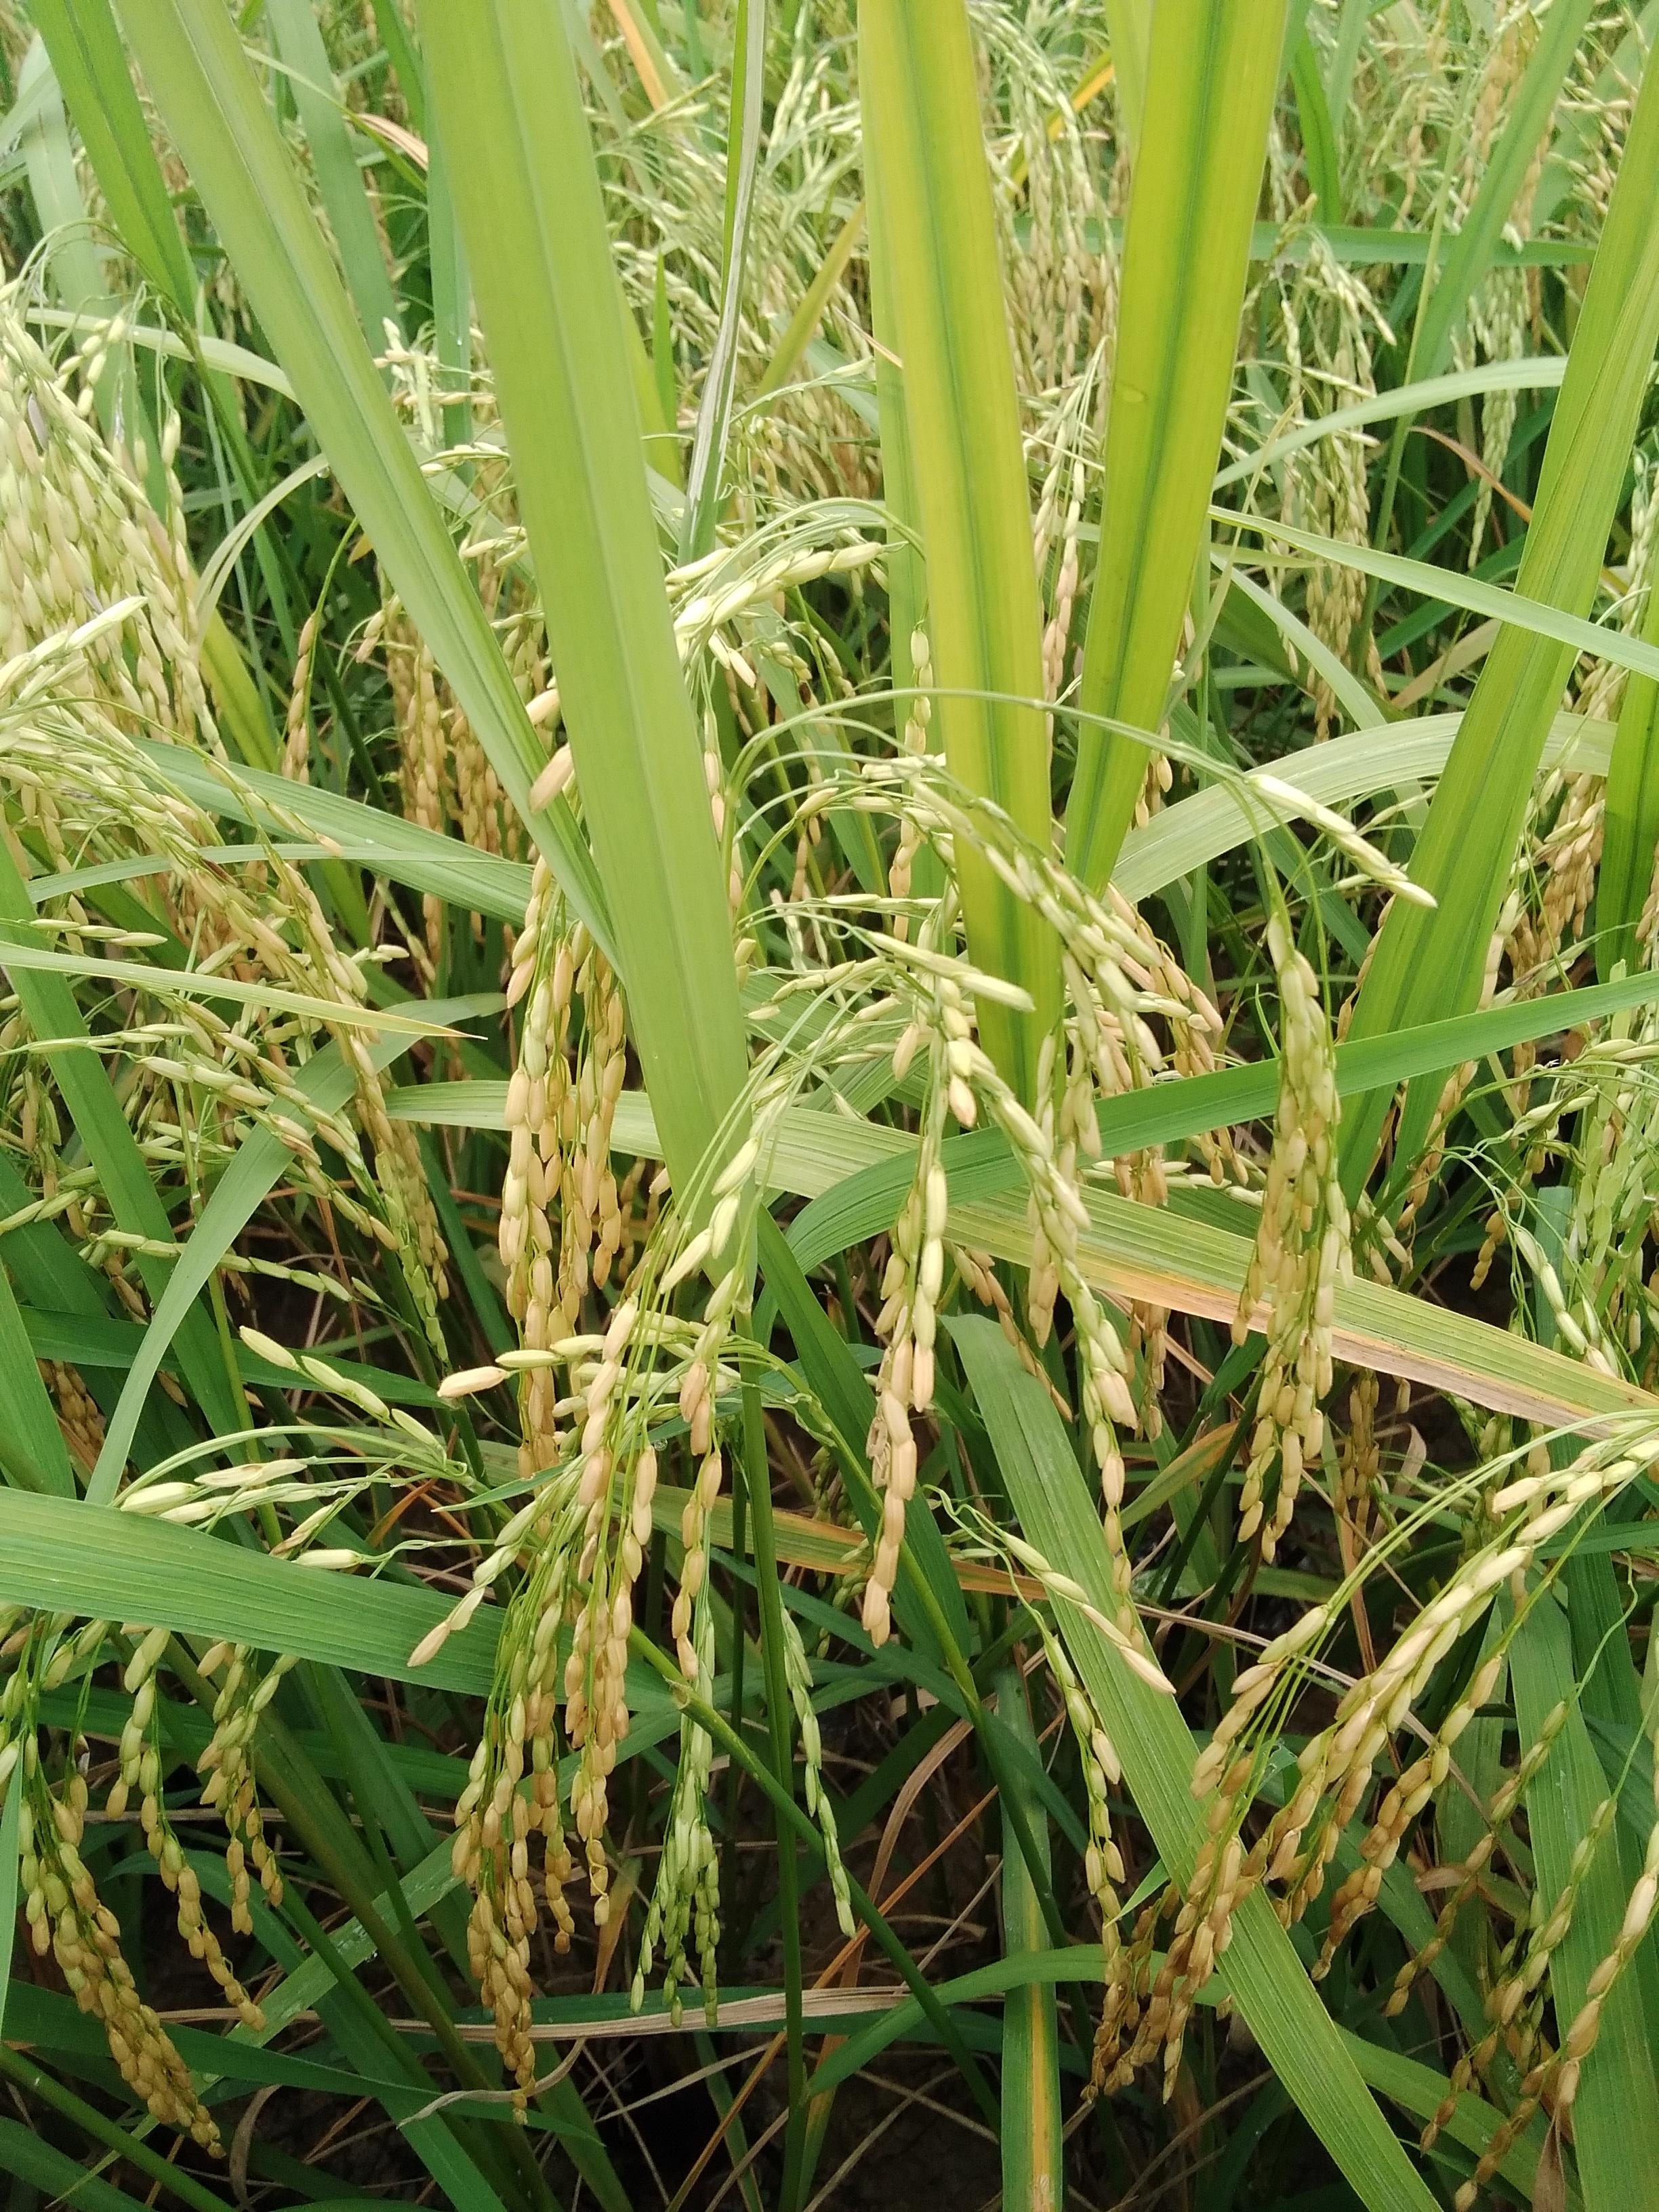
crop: rice
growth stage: ripening
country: Nigeria
